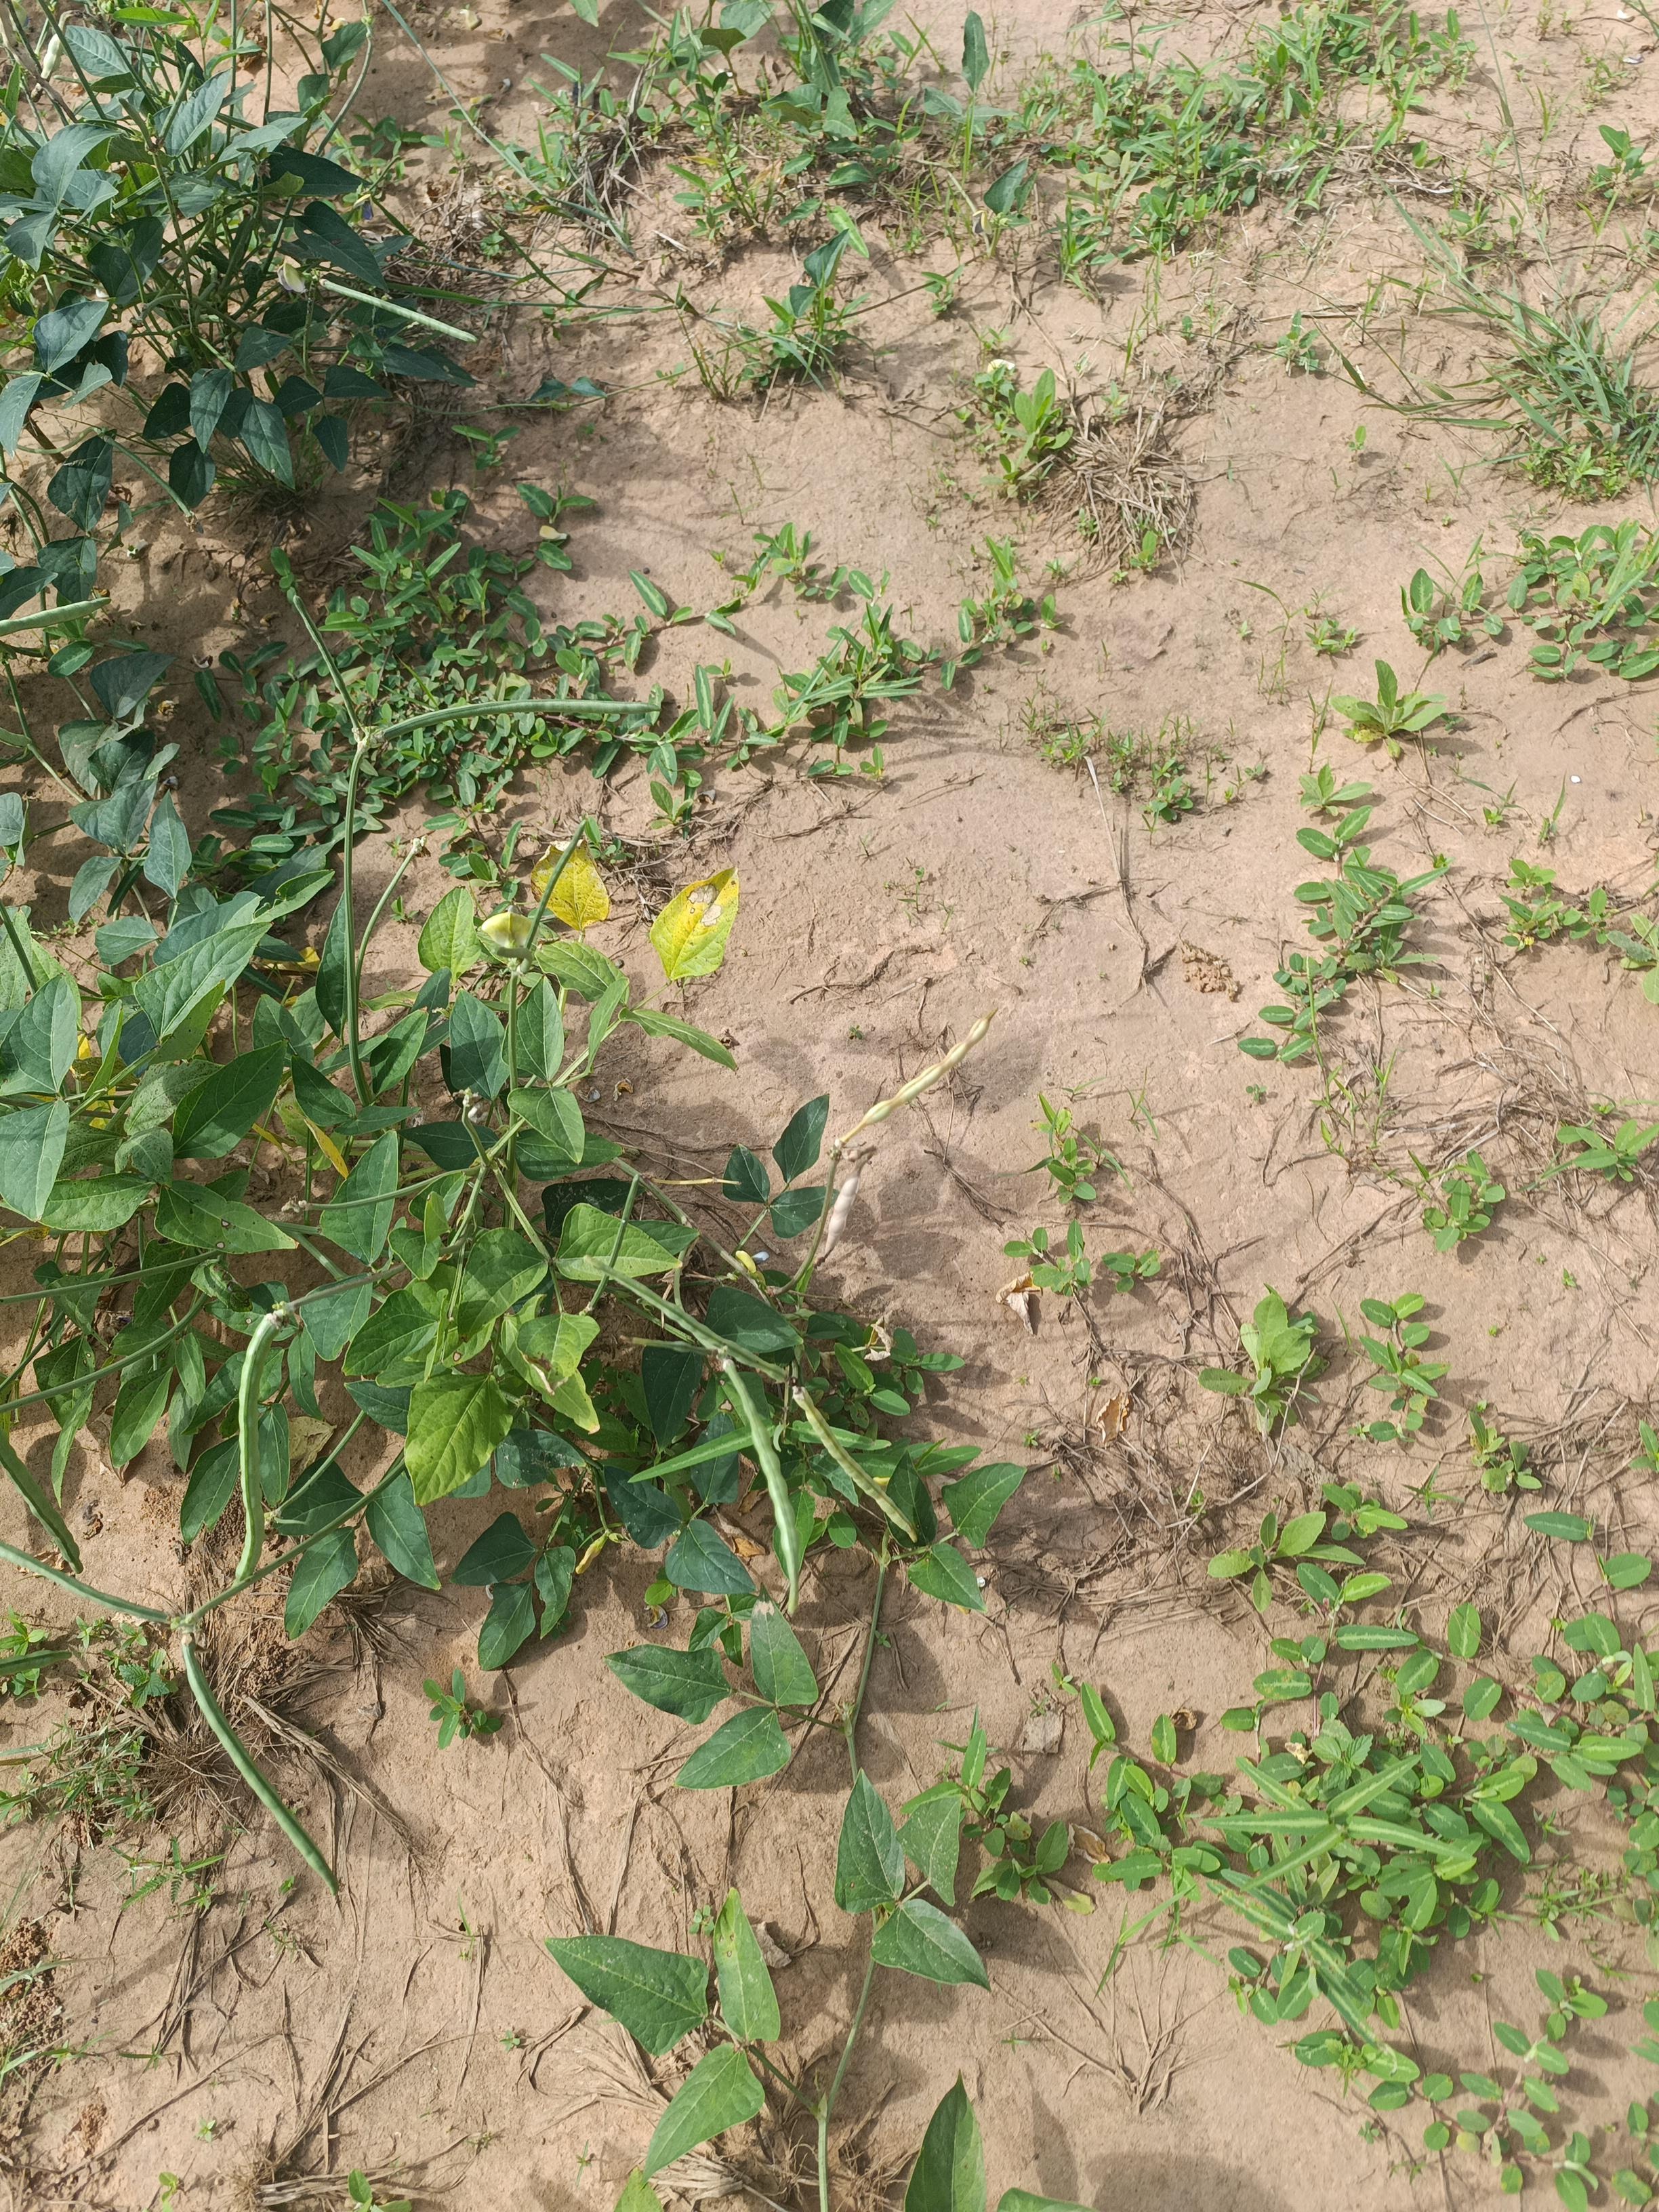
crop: cowpea
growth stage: maturity
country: Nigeria
